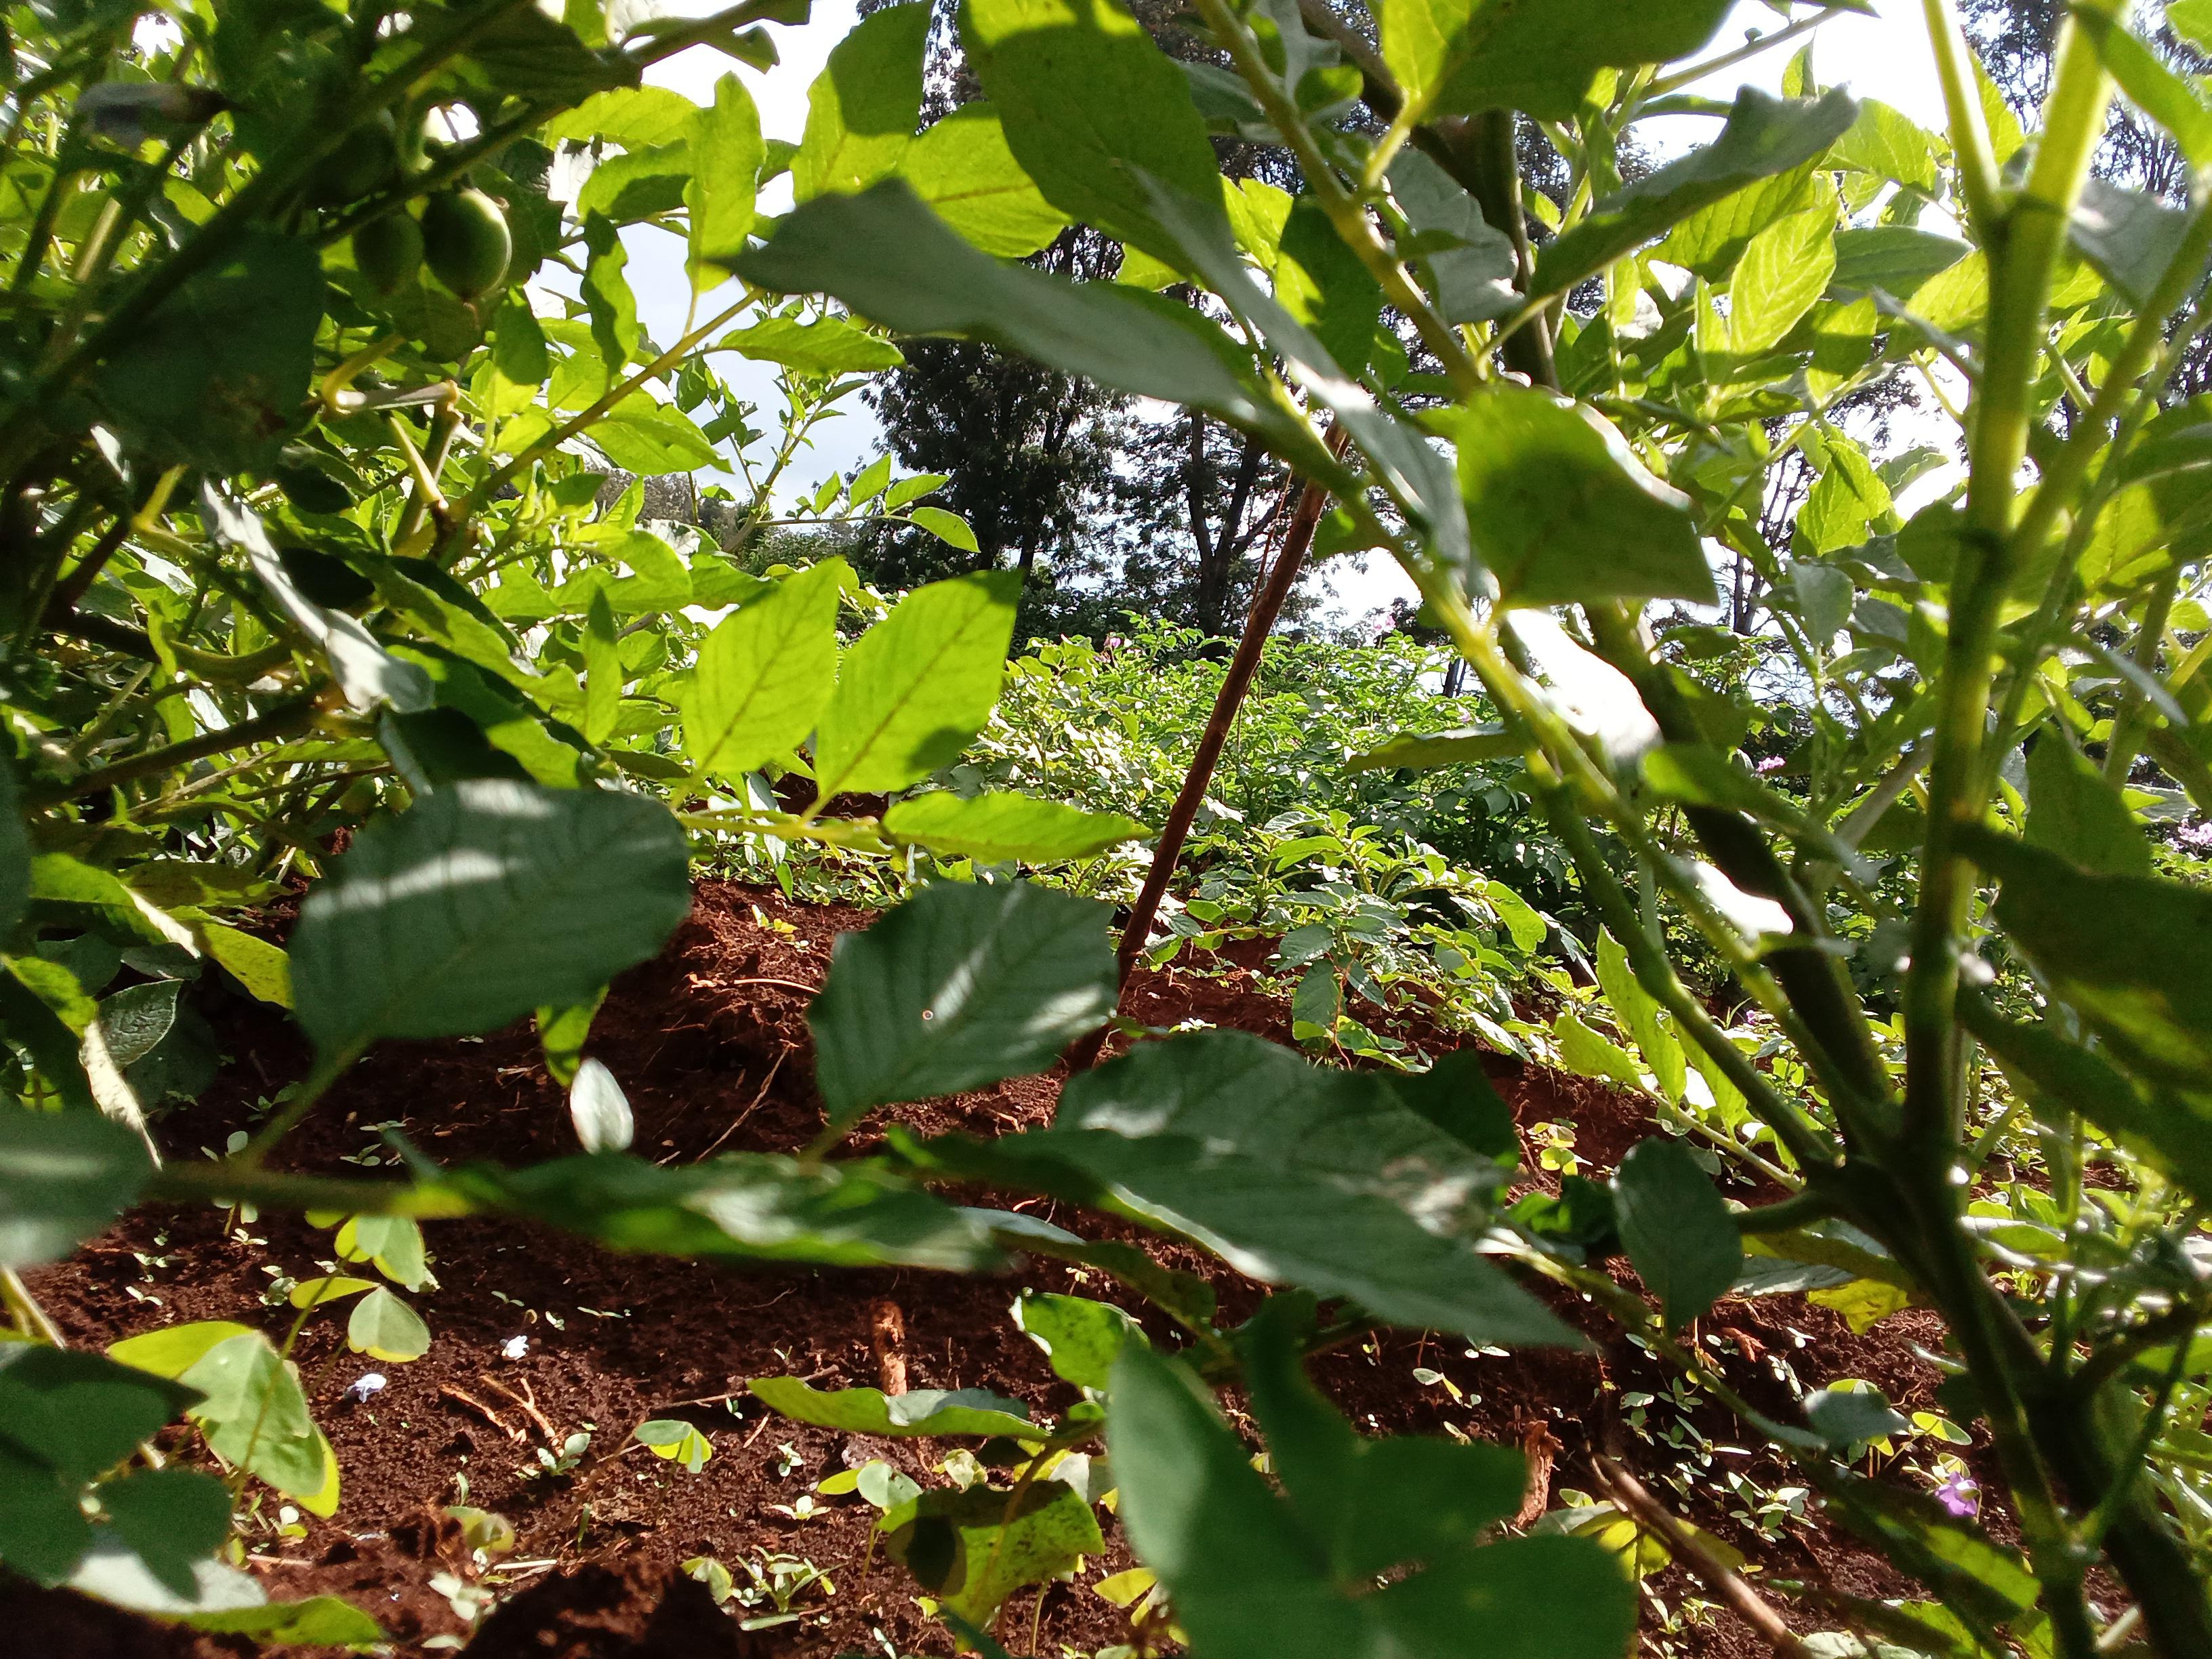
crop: potato
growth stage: flowering
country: Kenya
